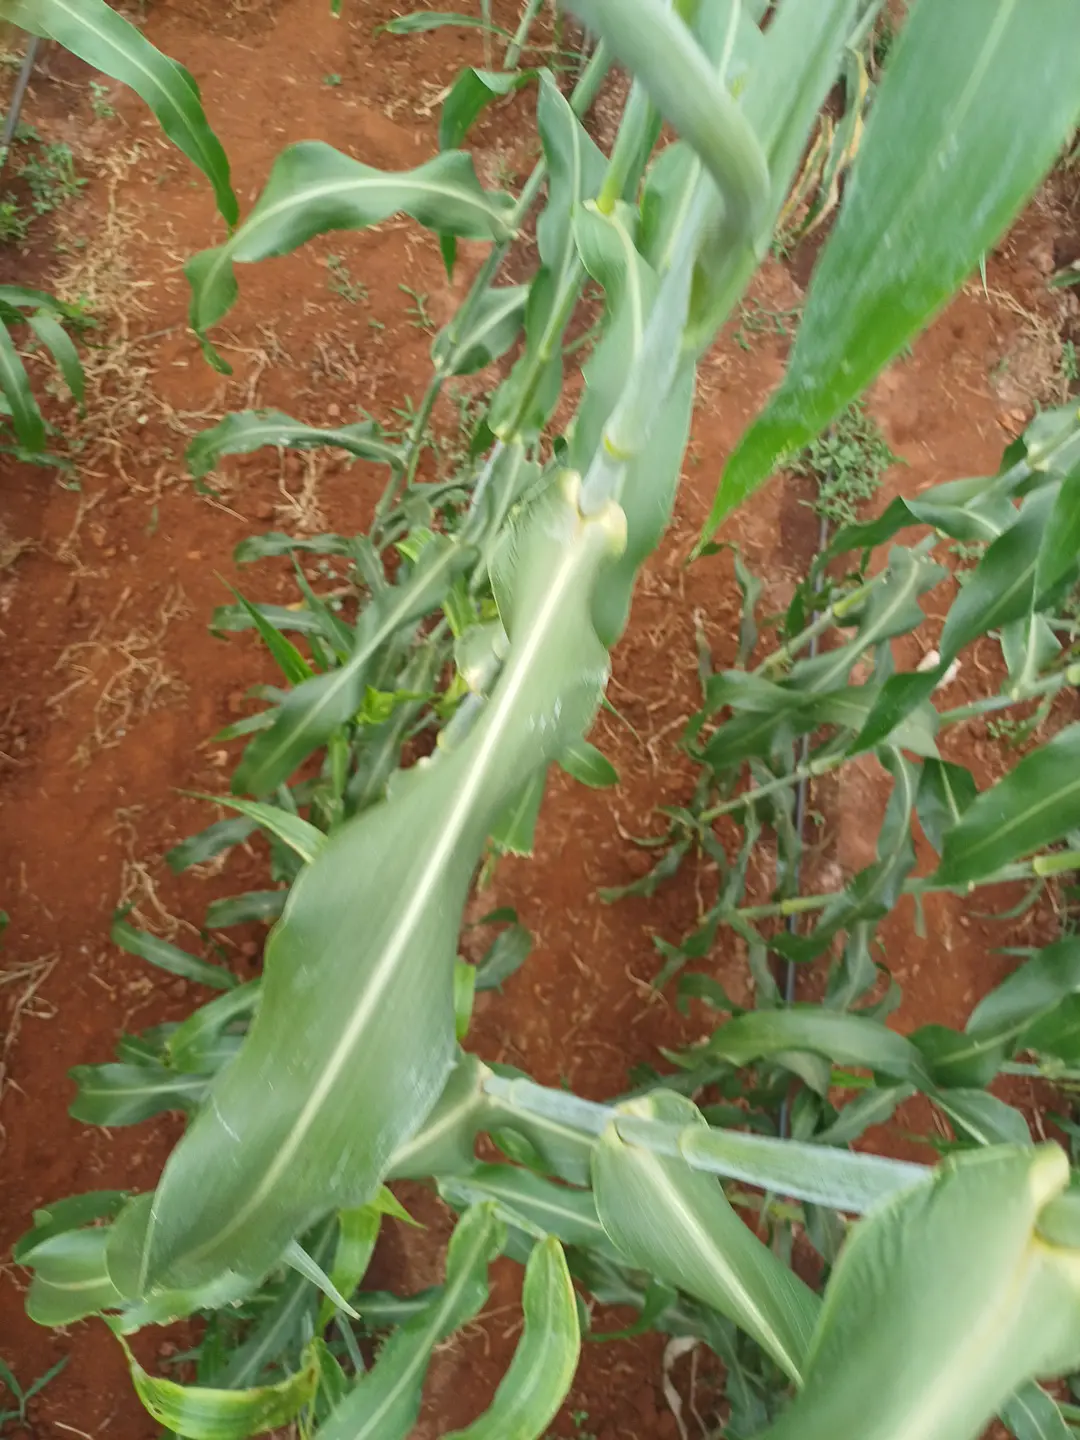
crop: sorghum
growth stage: flowering
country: Kenya
